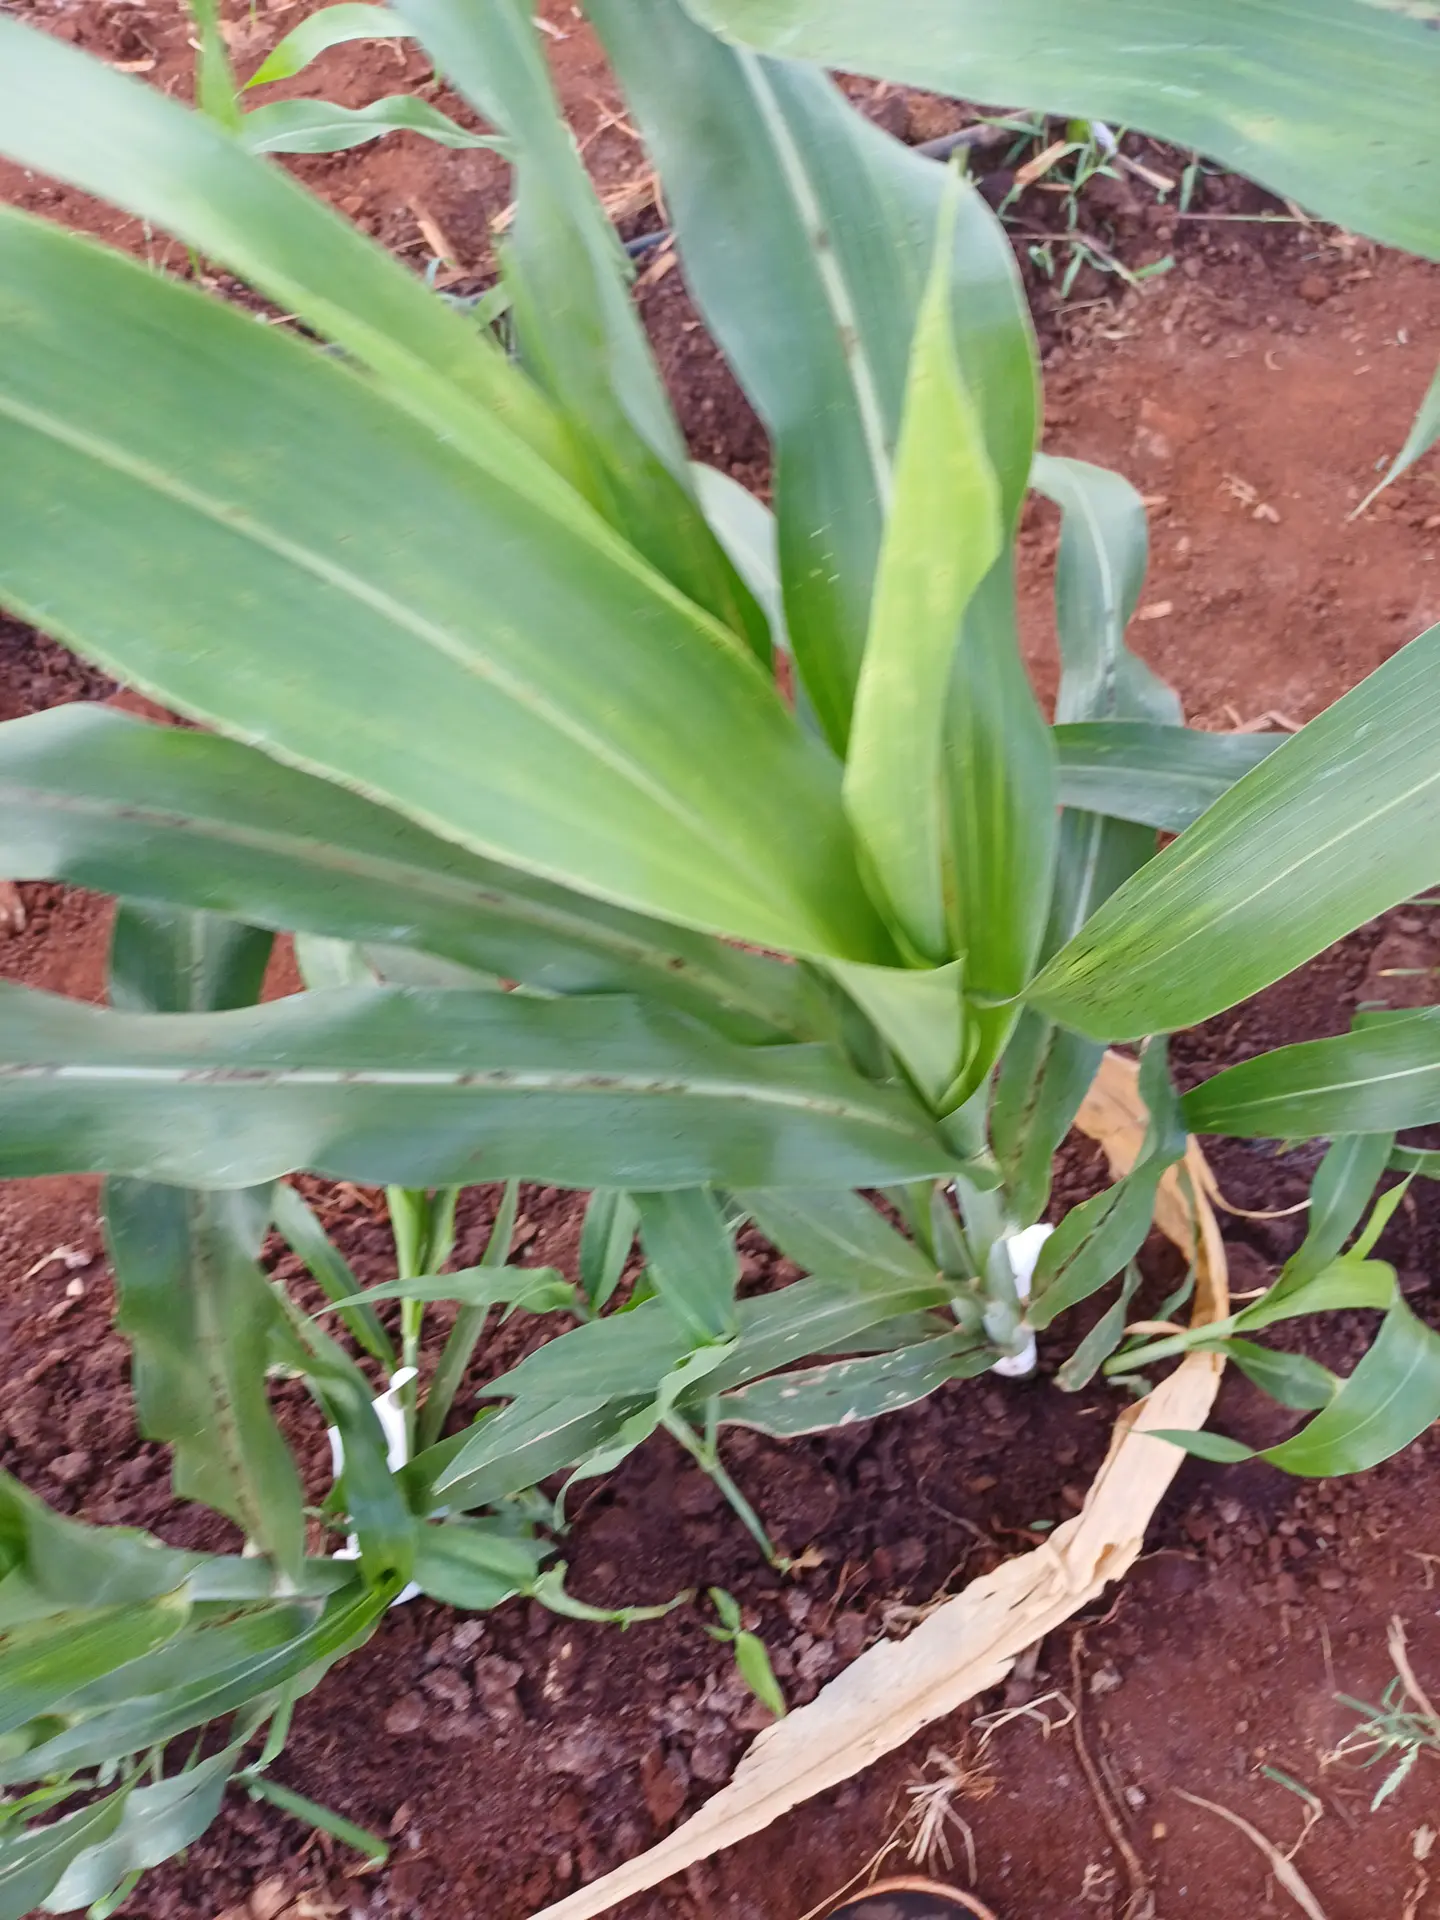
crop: sorghum
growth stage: vegetative
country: Kenya
